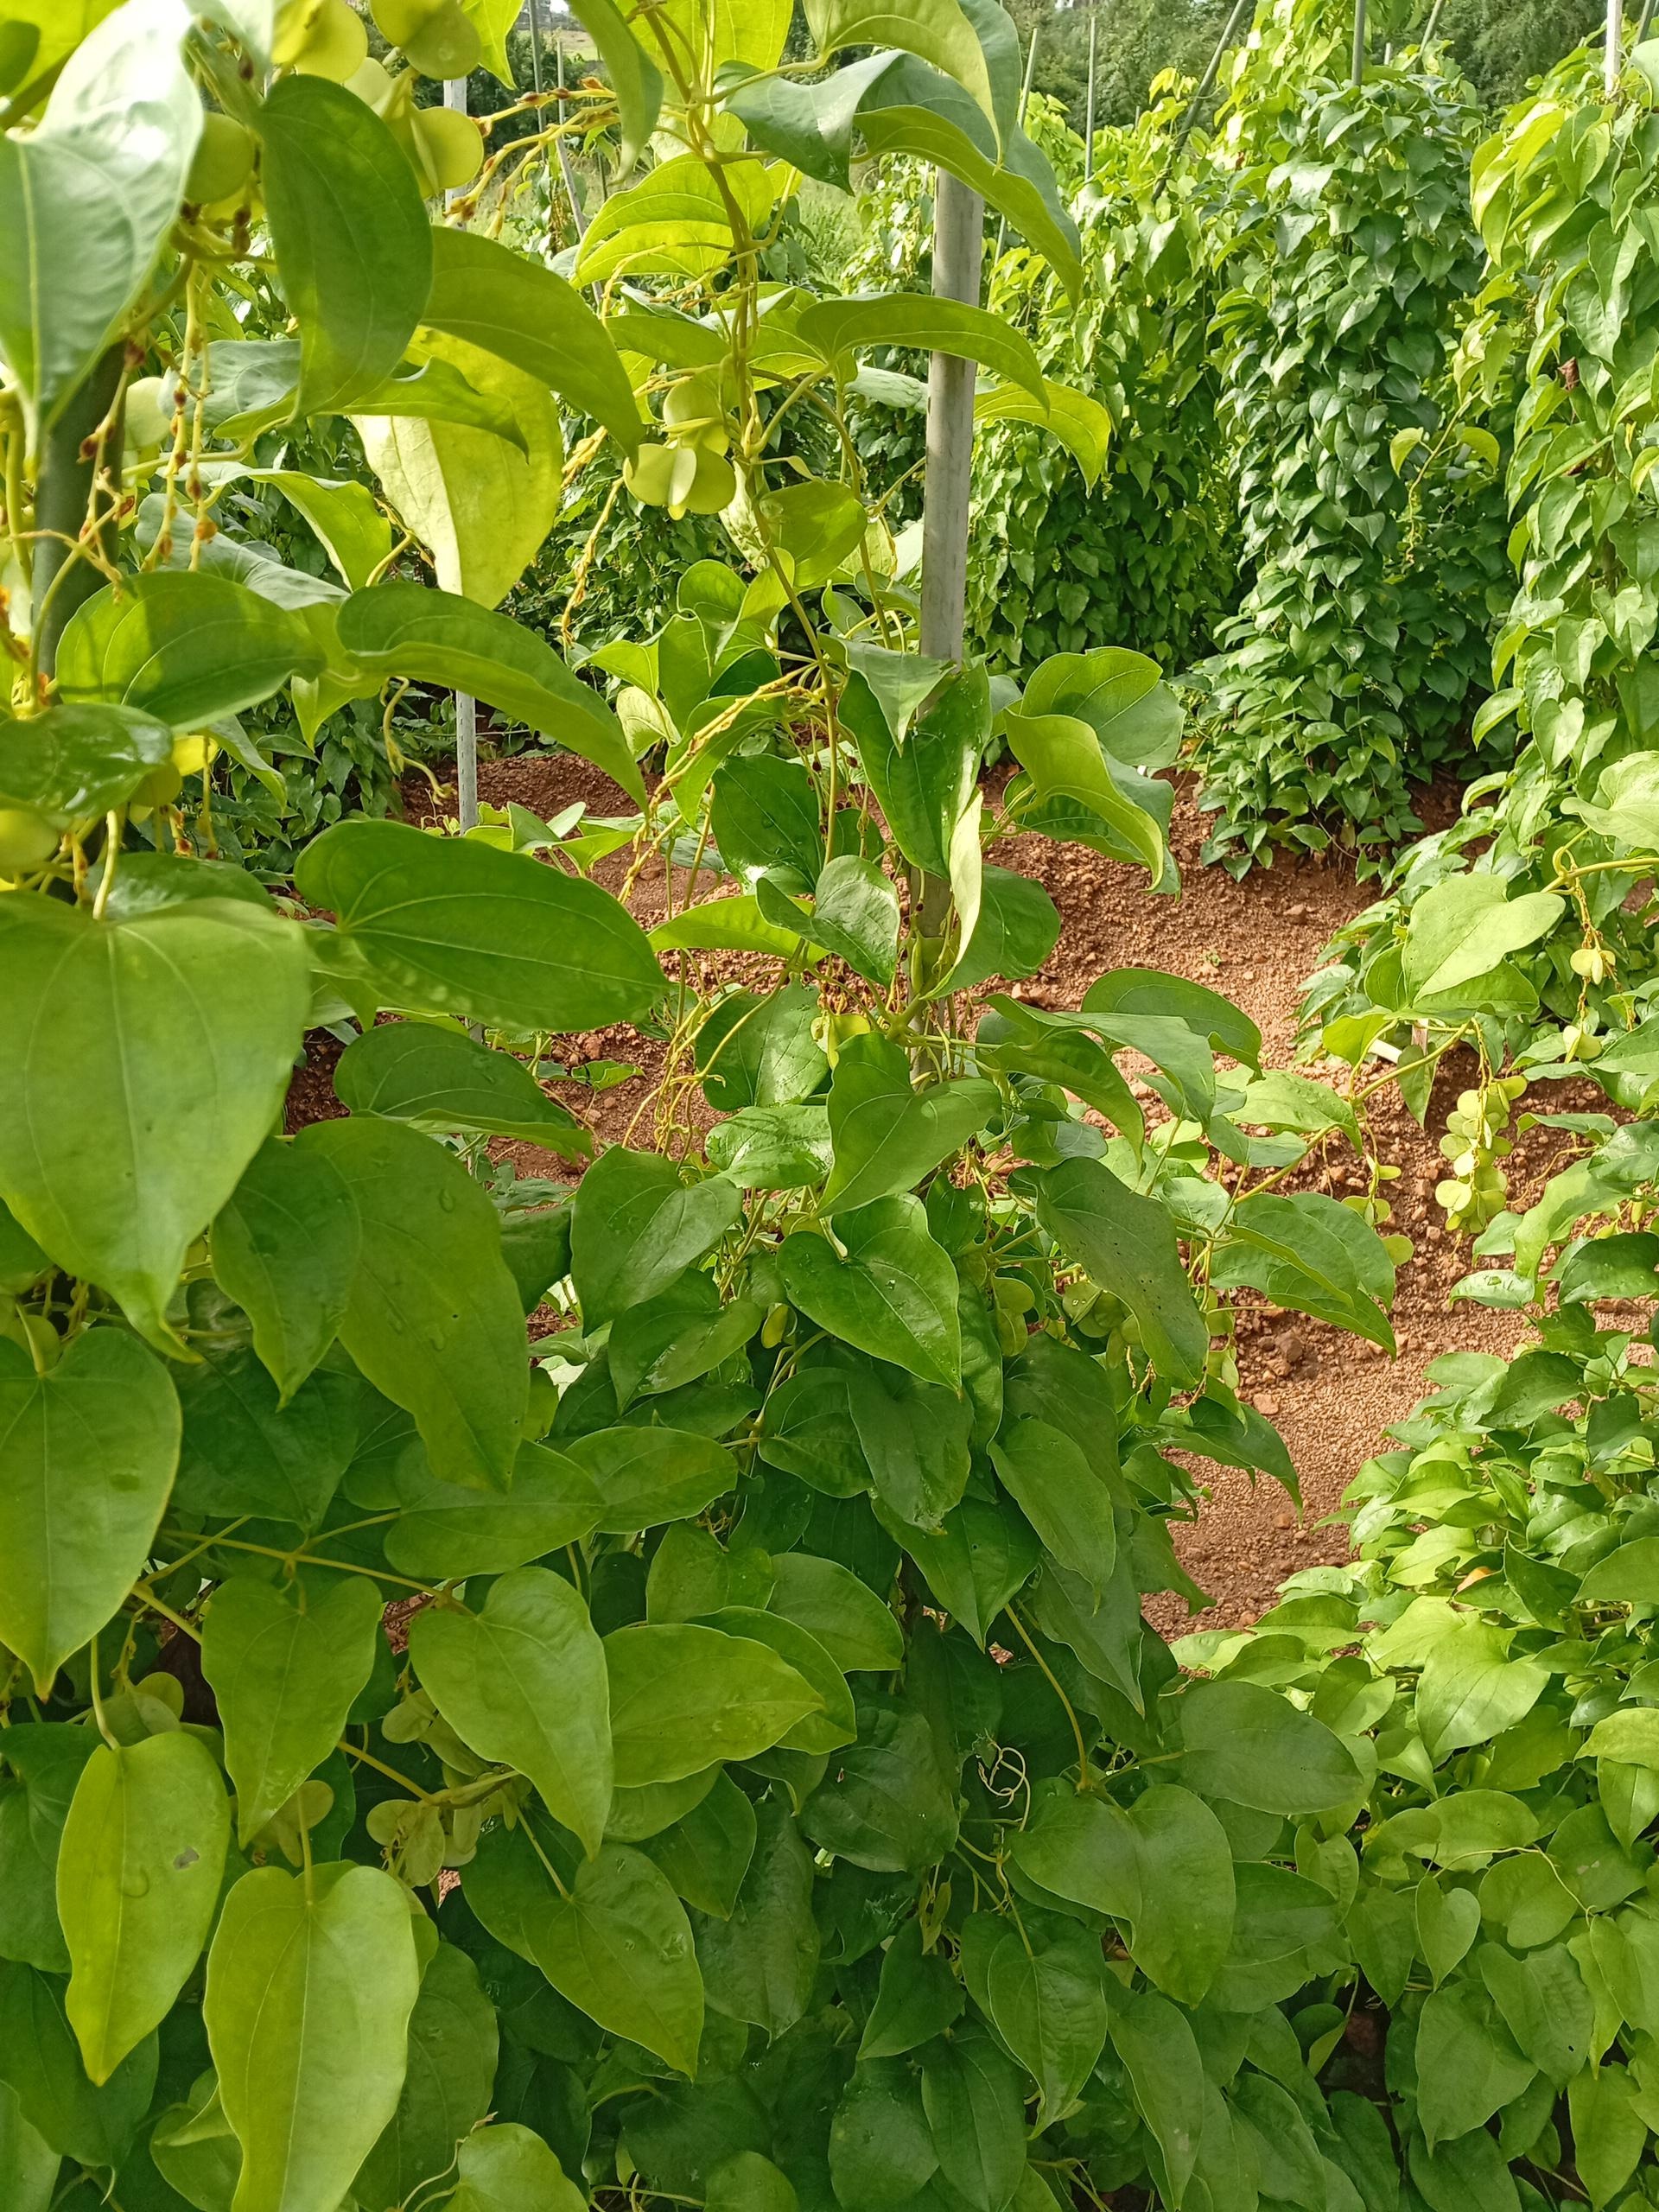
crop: yam
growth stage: vegetative
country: Nigeria
